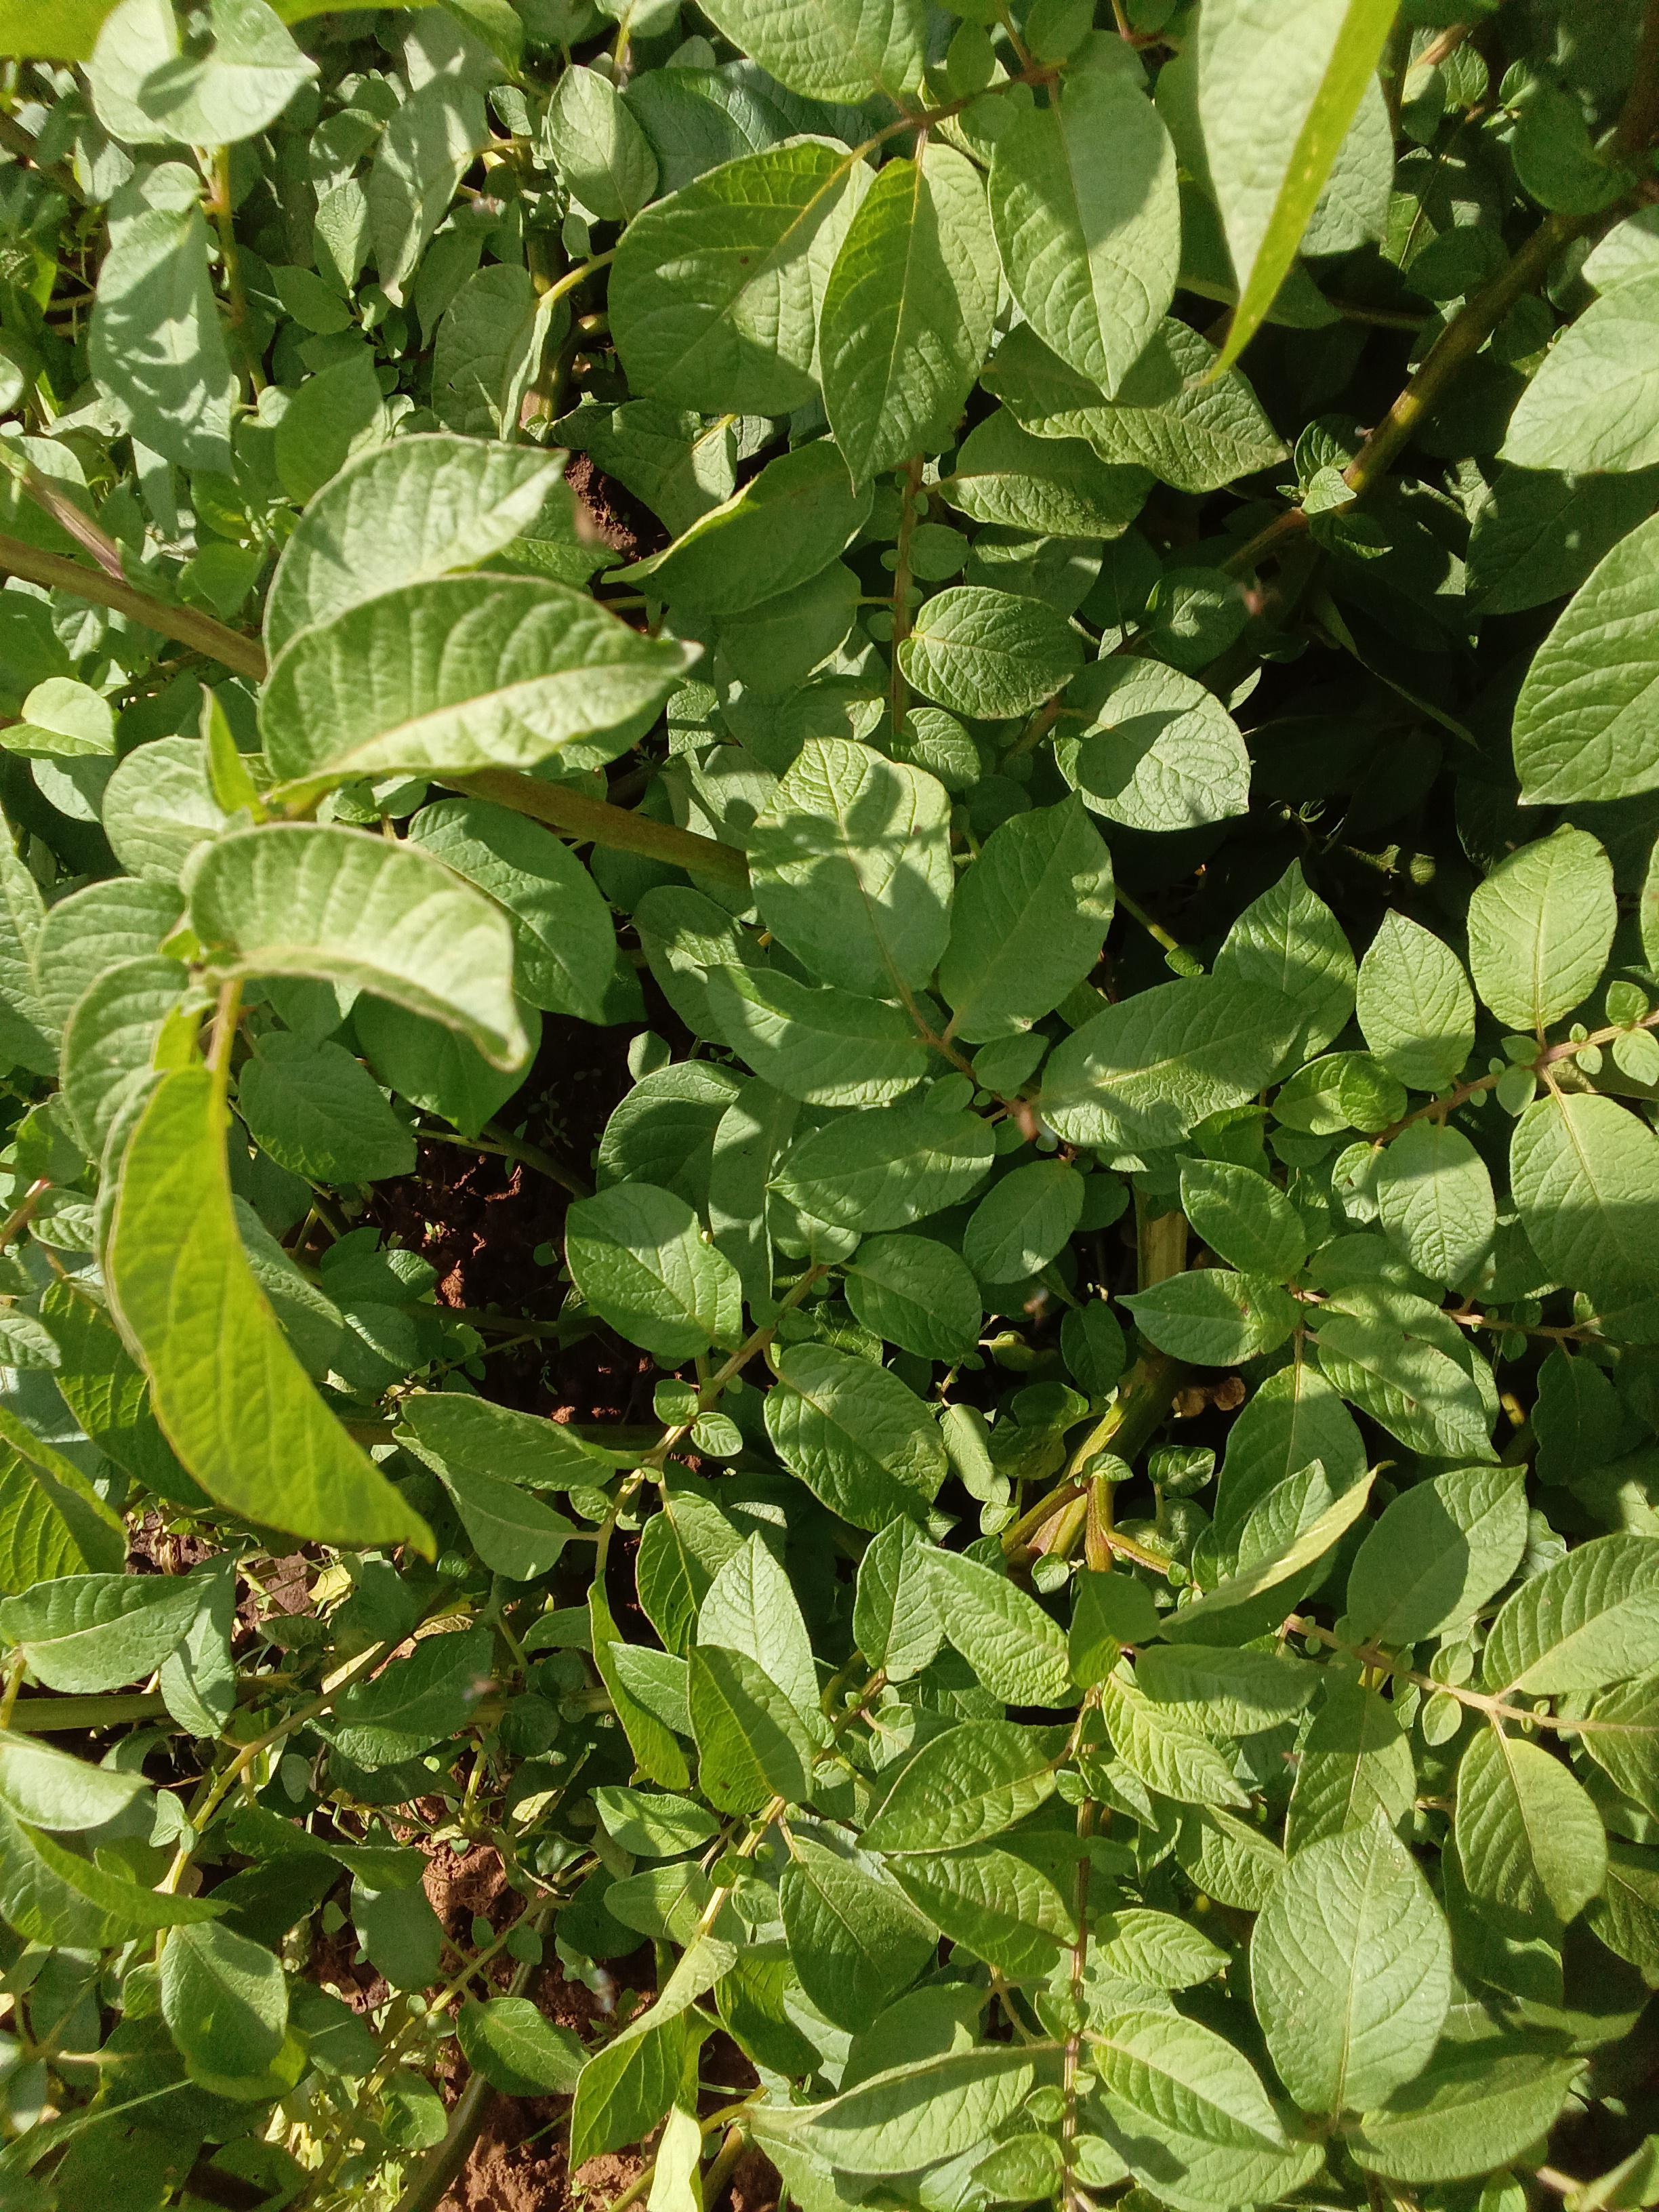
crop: potato
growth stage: vegetative
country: Kenya
